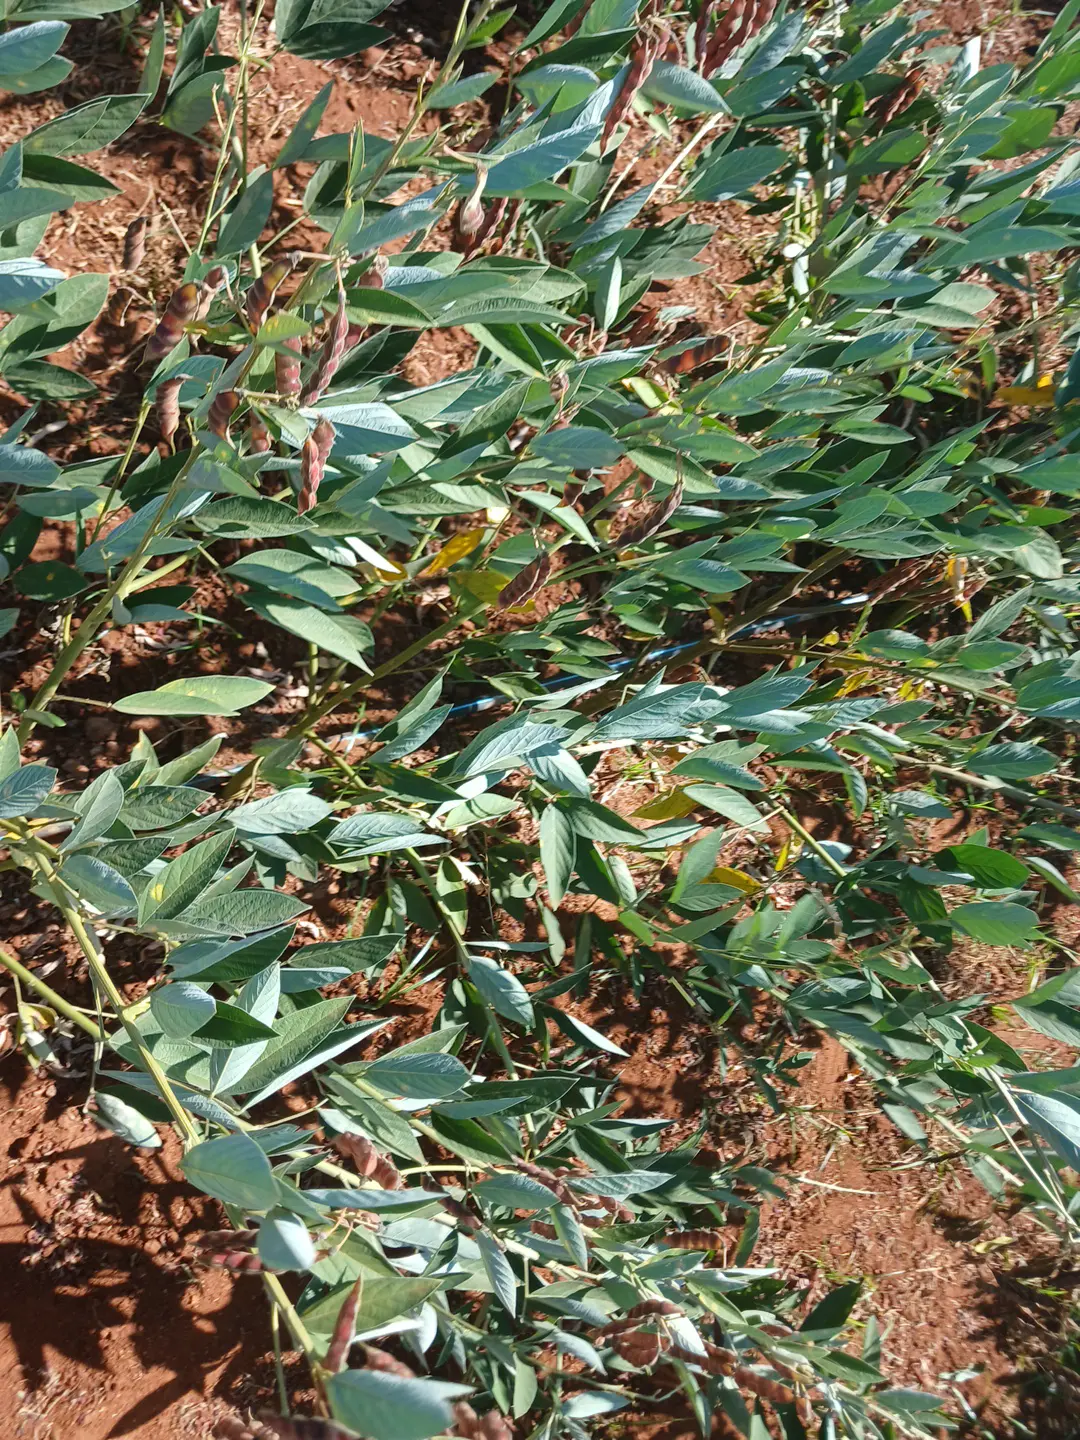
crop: pigeonpea
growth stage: development pod
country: Kenya
